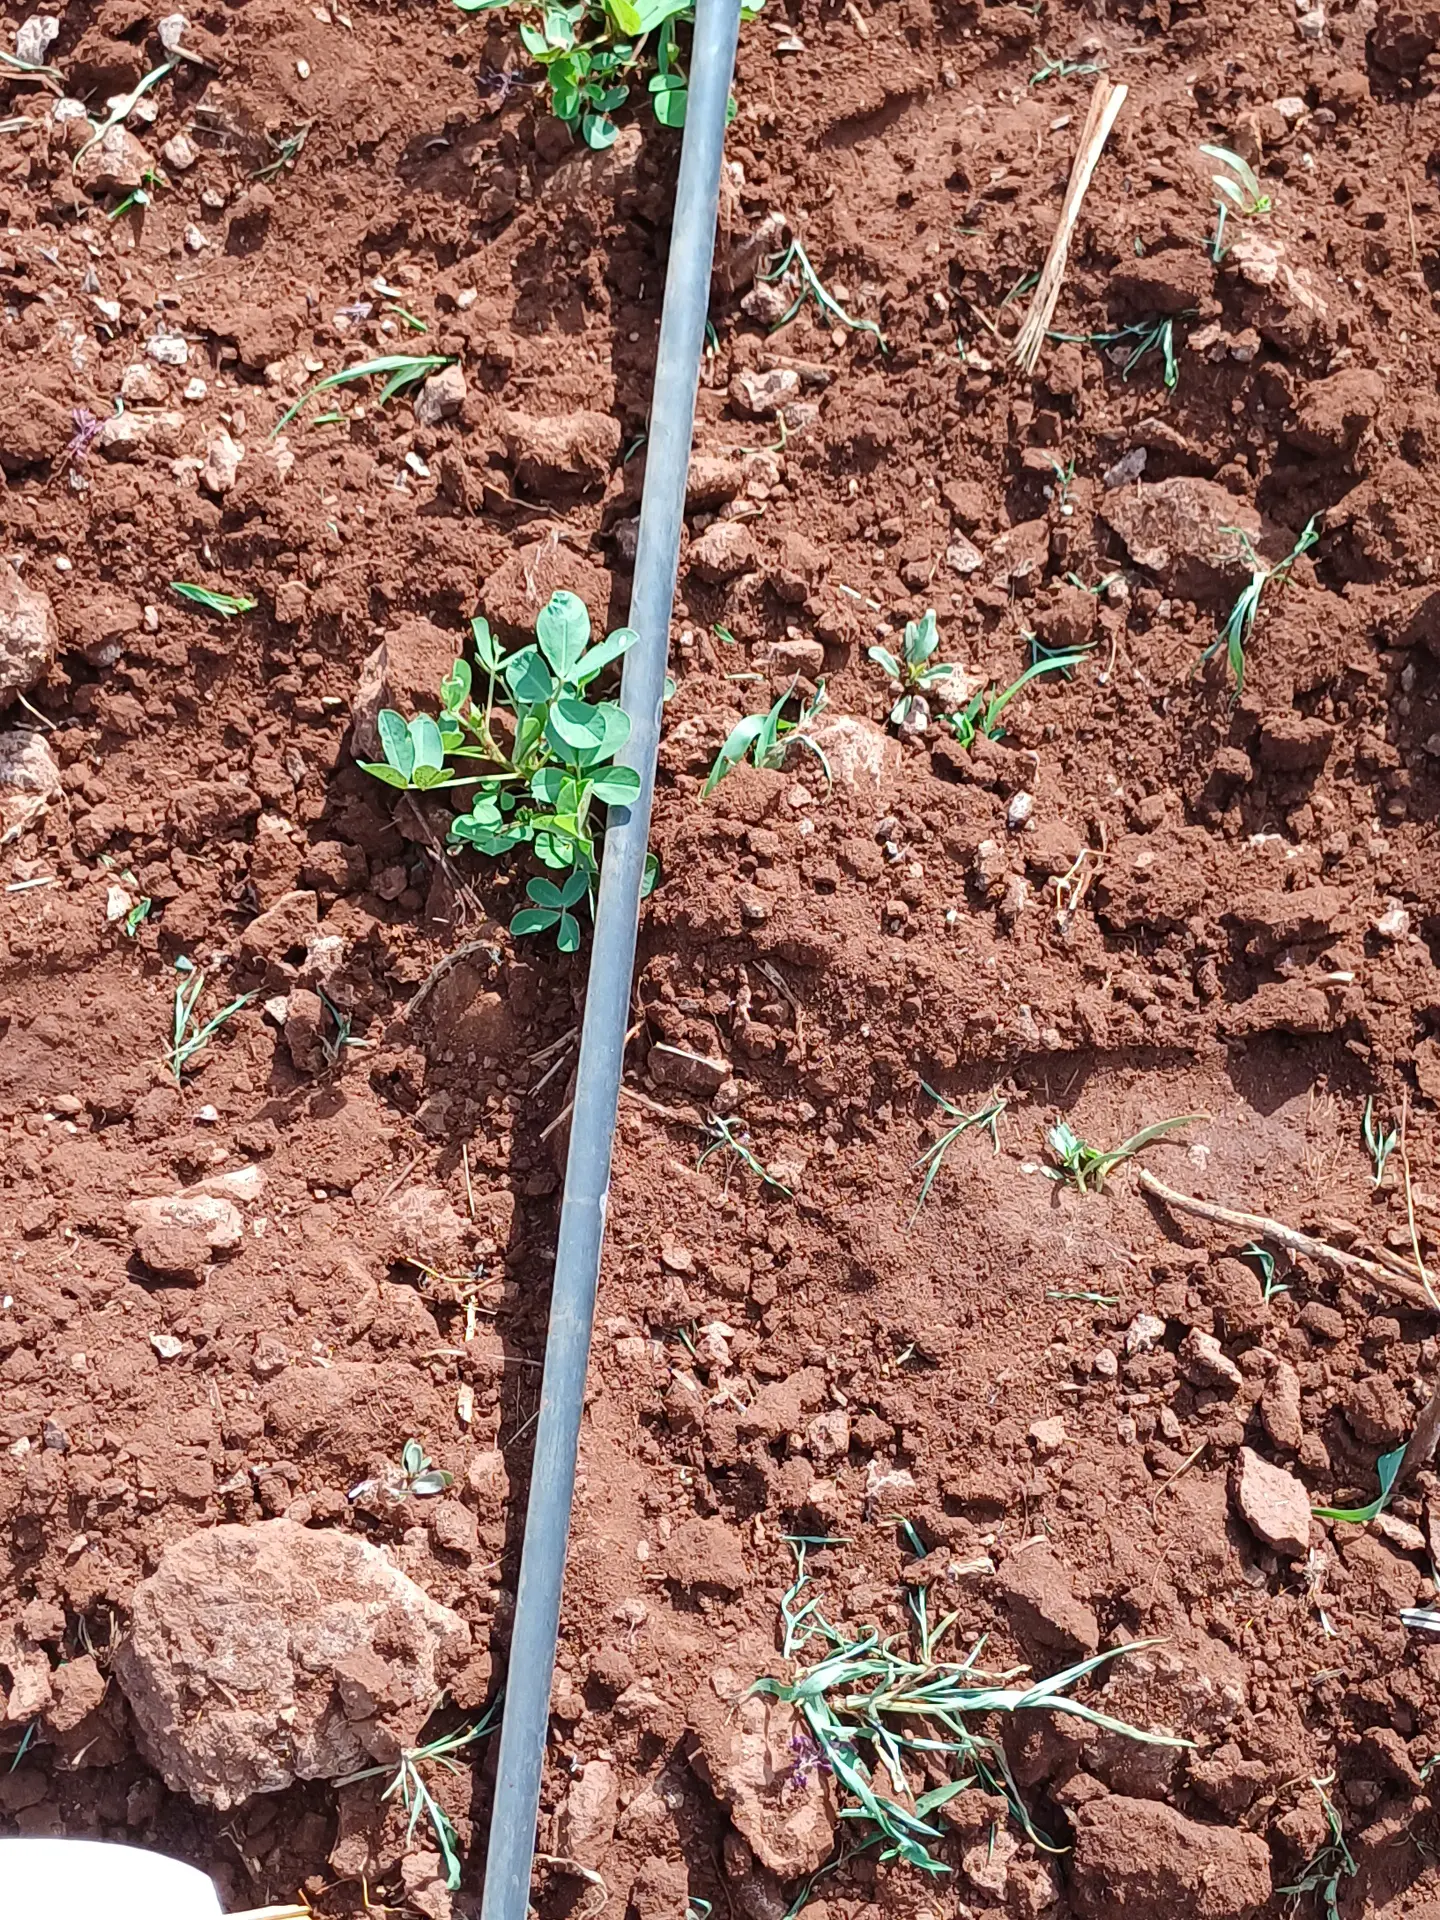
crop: groundnut
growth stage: vegetative
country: Kenya
